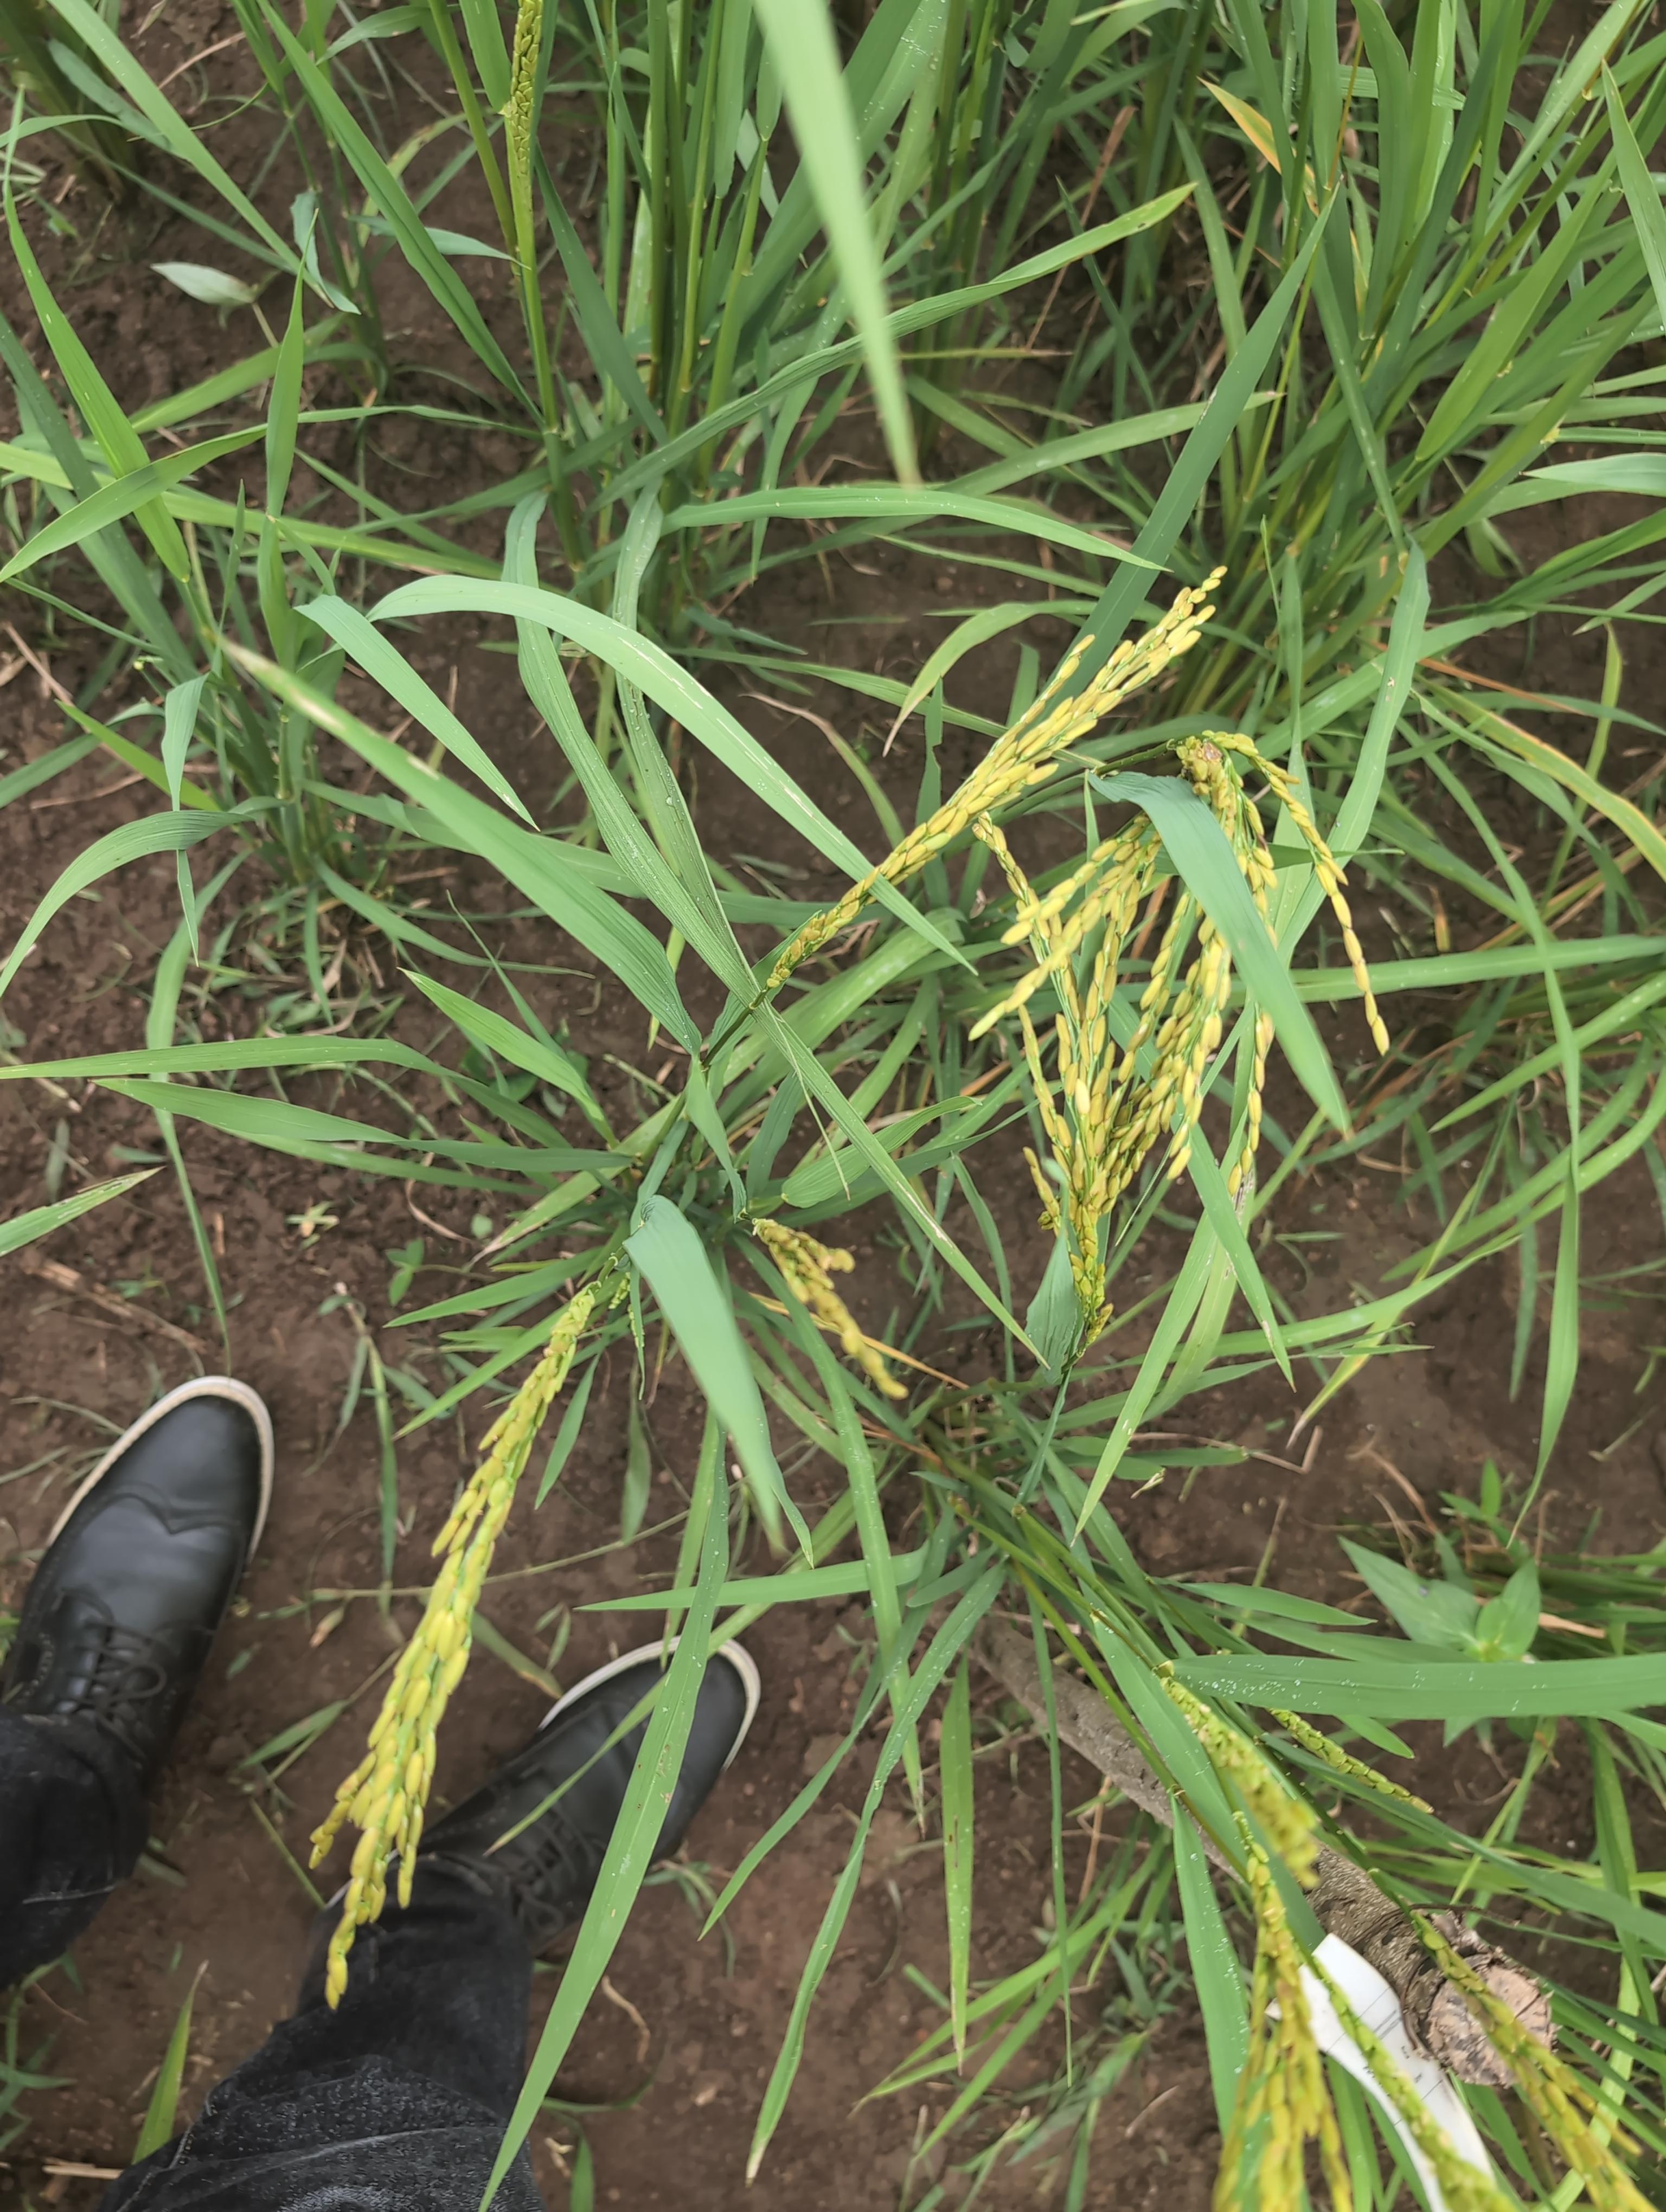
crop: rice
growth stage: stage dough
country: Côte d'Ivoire
